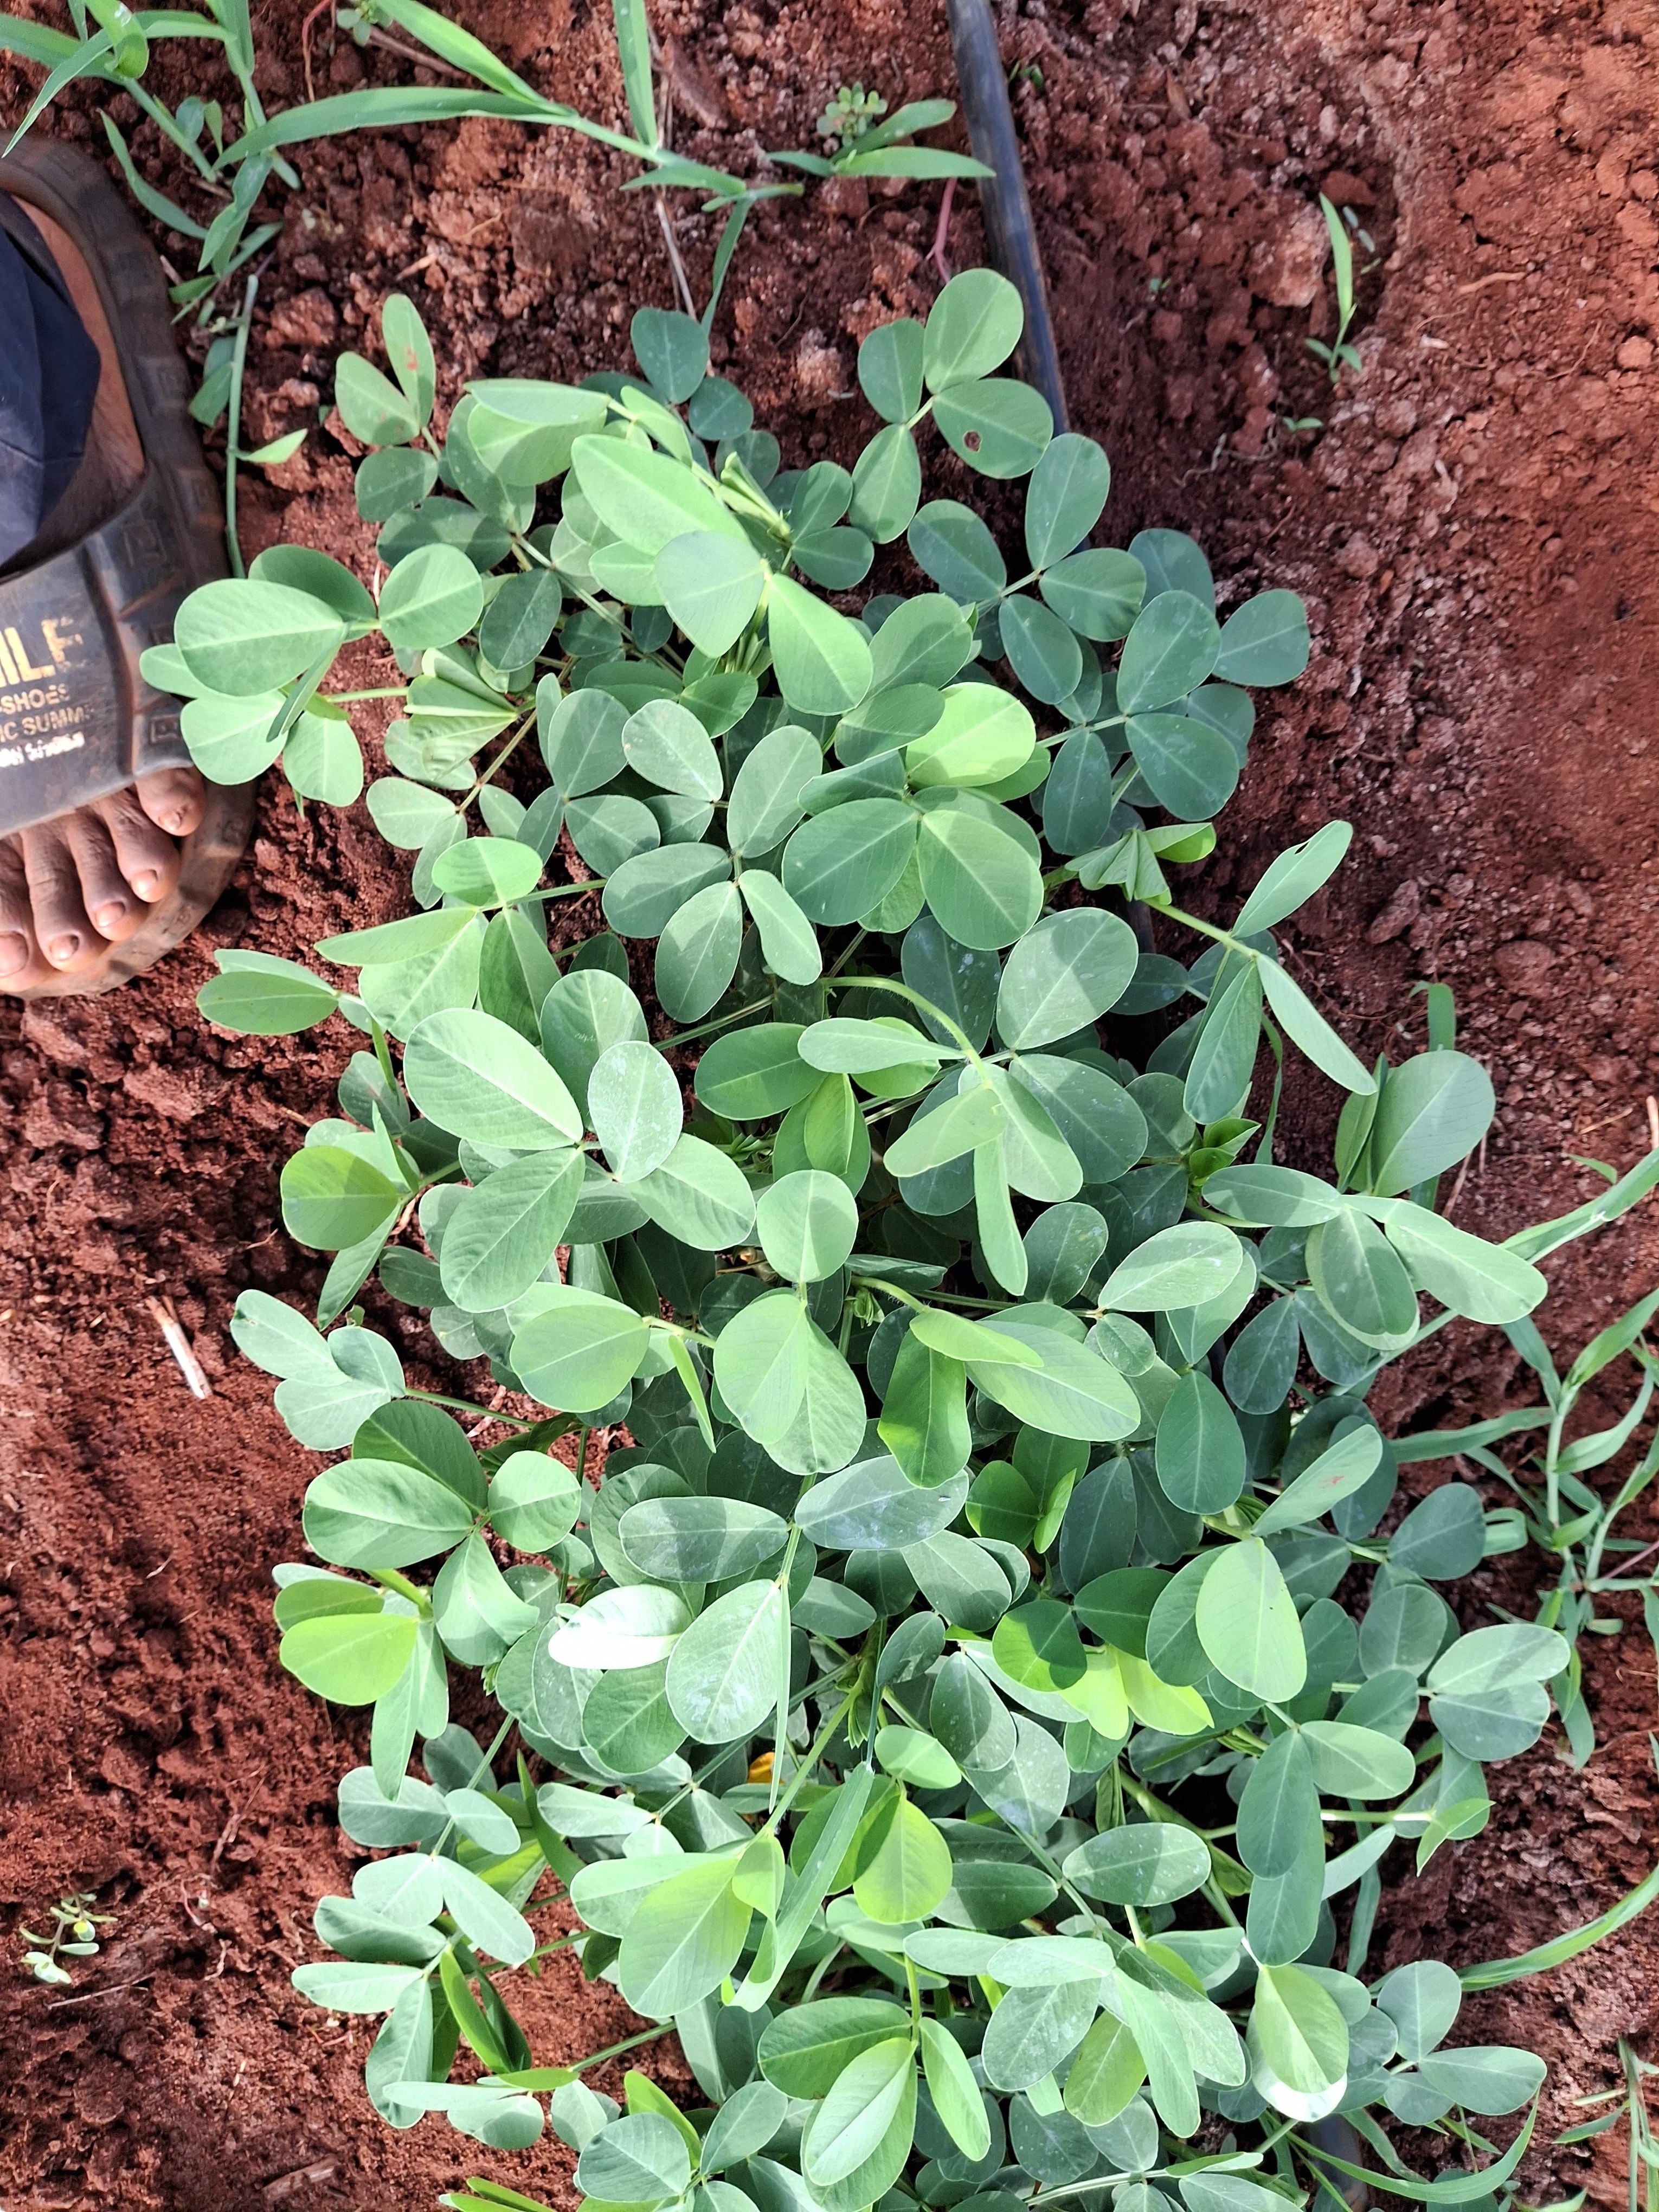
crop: groundnut
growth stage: flowering
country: Kenya
